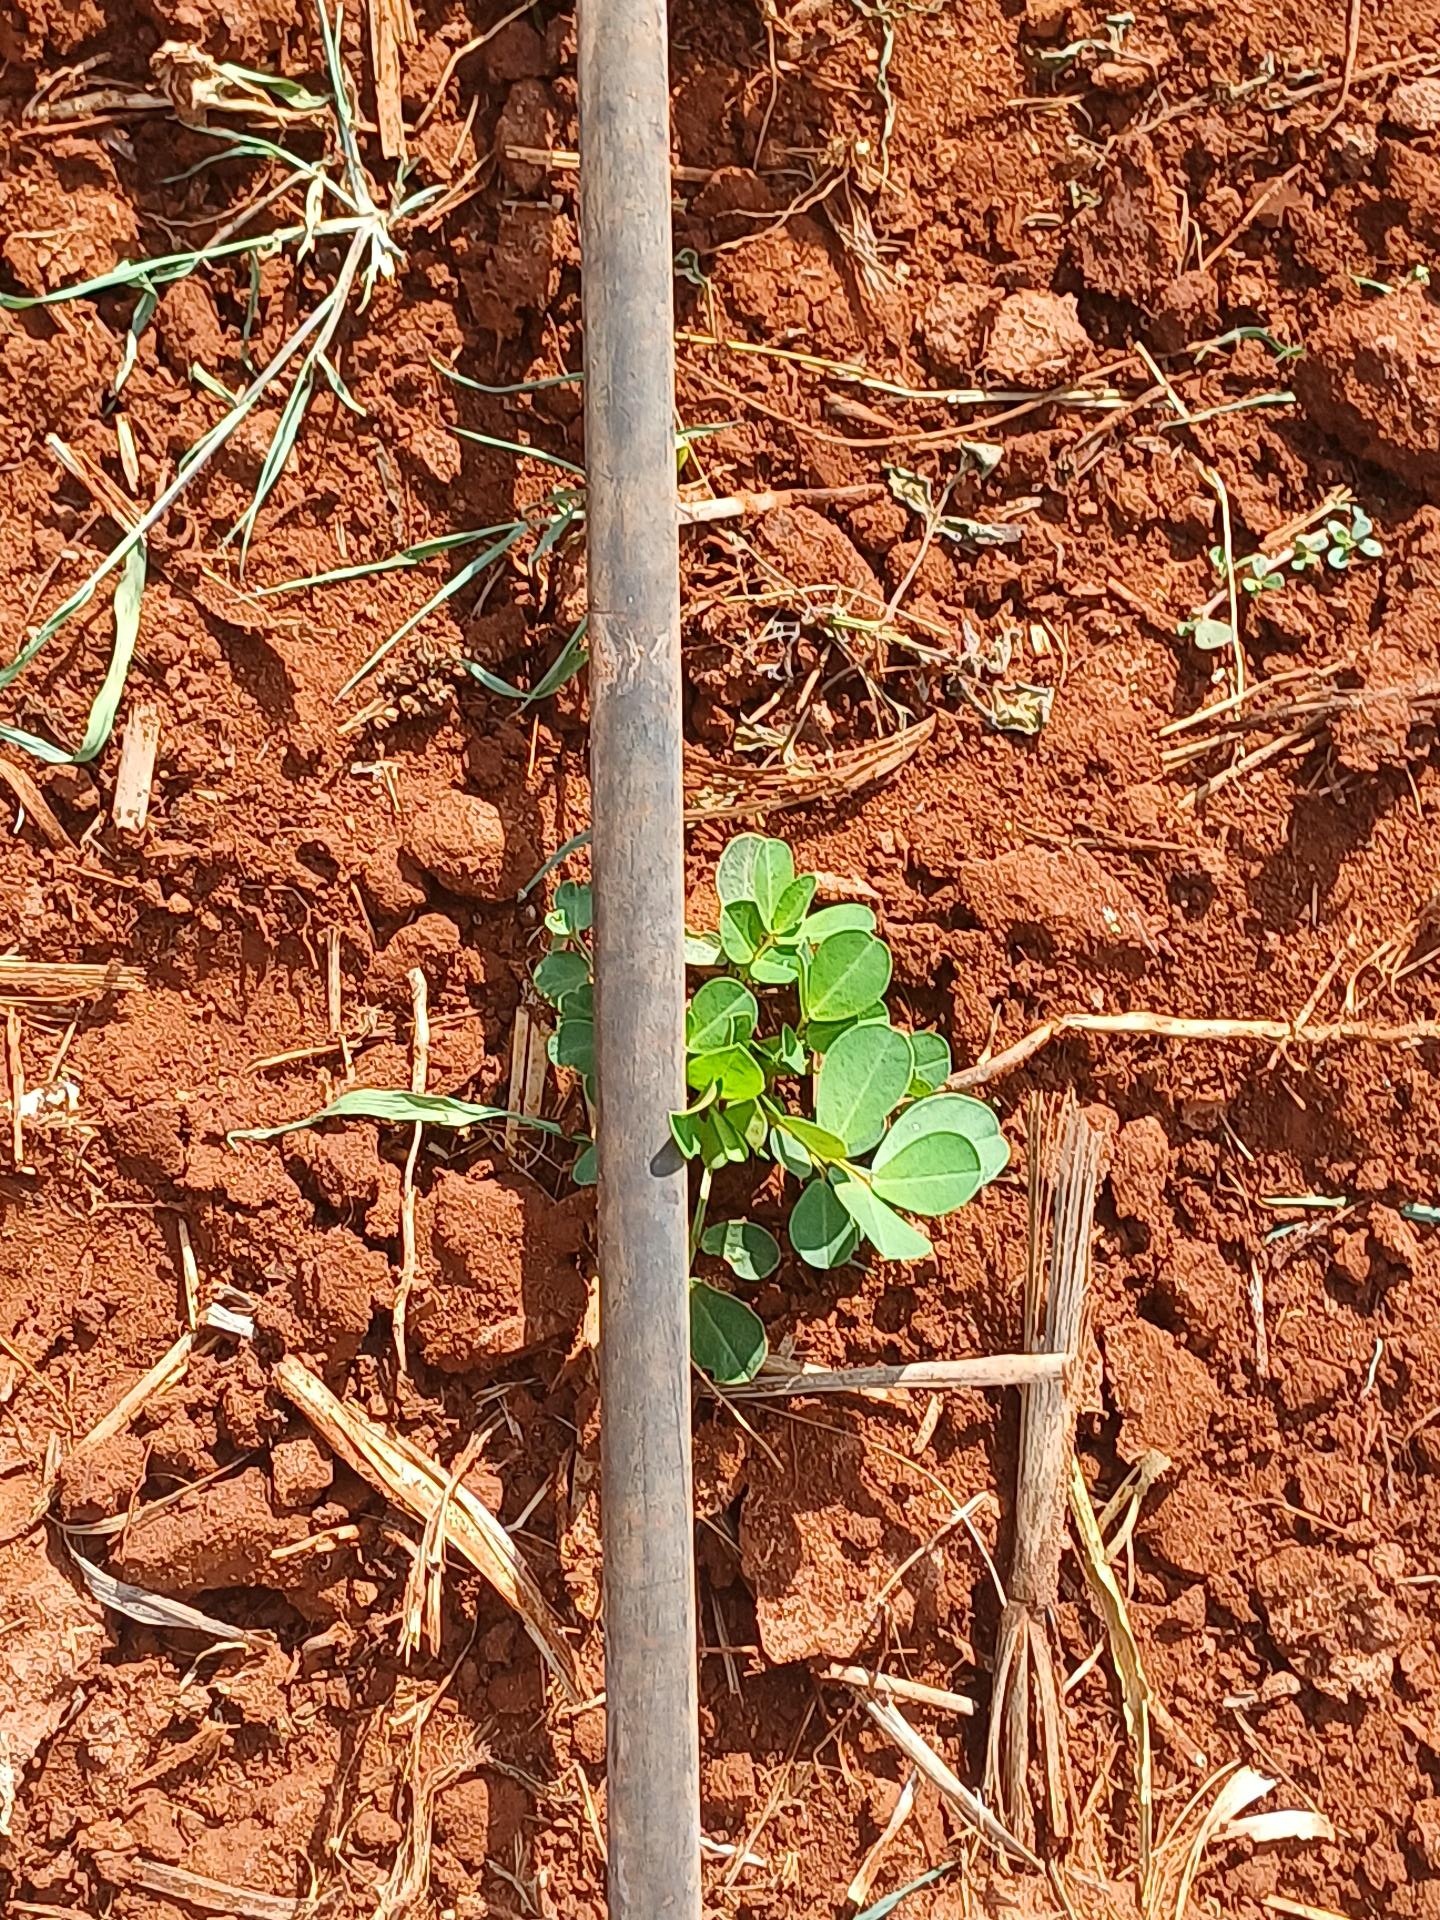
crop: groundnut
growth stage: vegetative
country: Kenya
